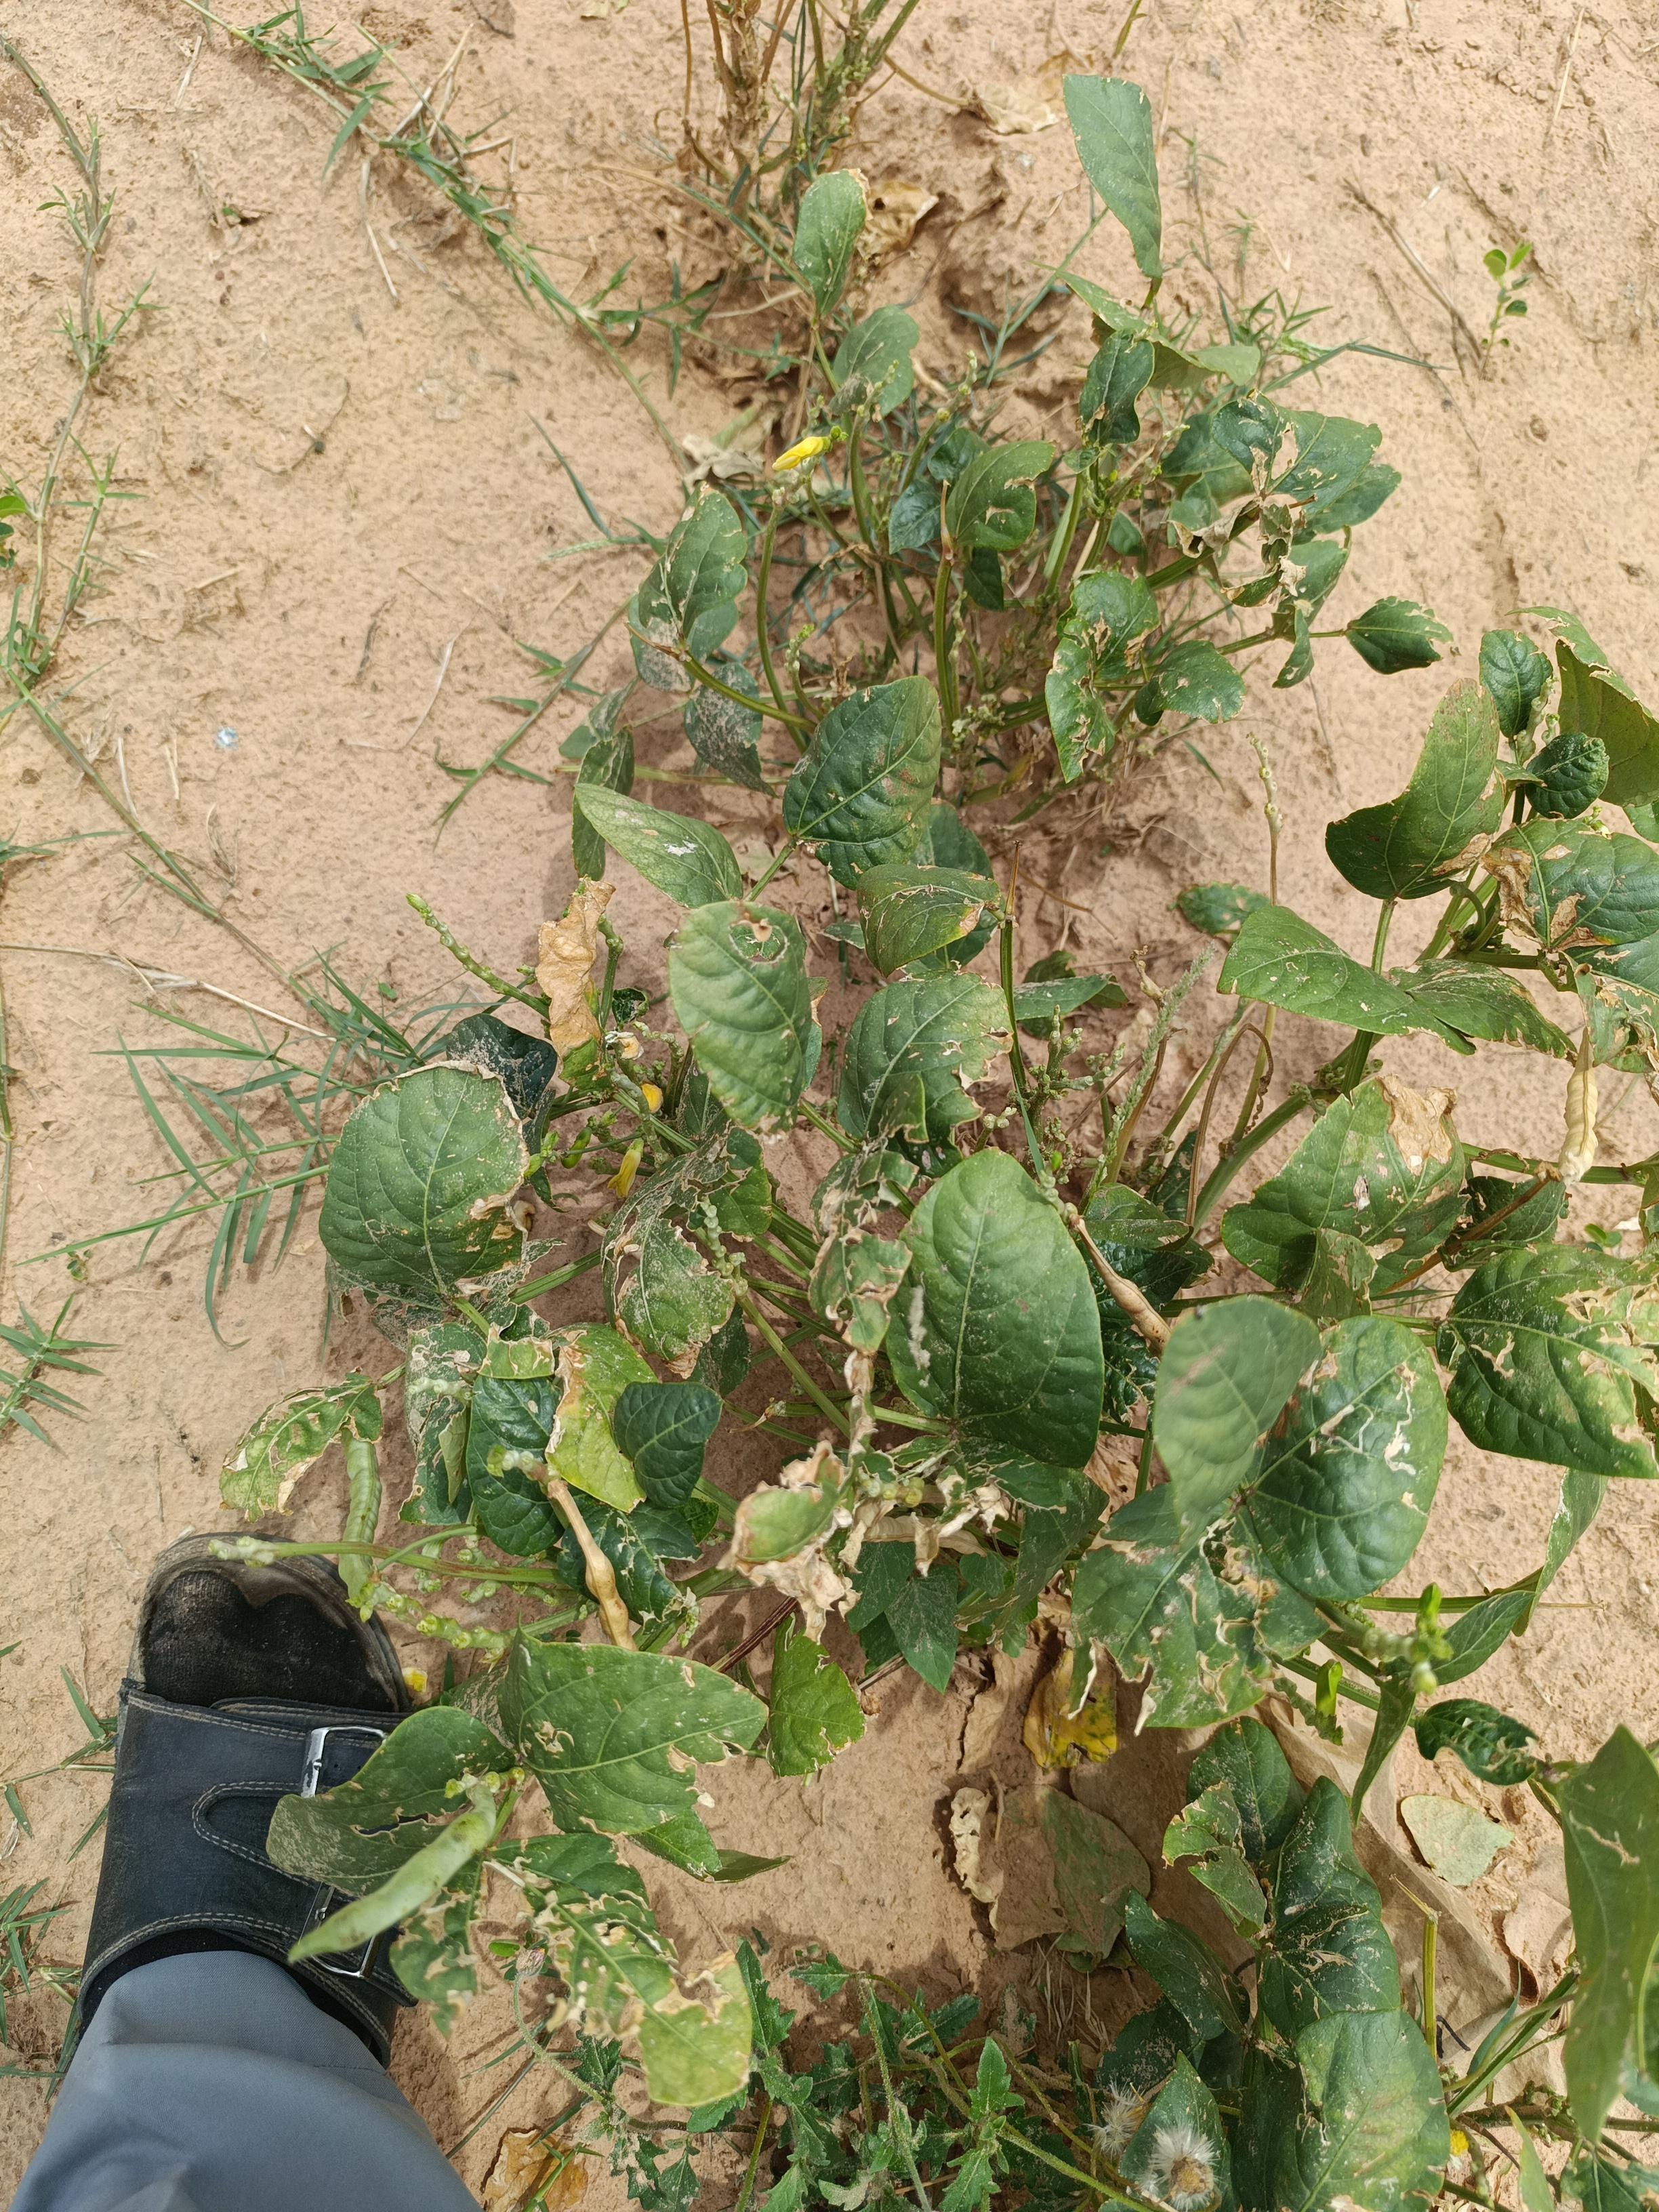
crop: cowpea
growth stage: harvest maturity
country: Nigeria
